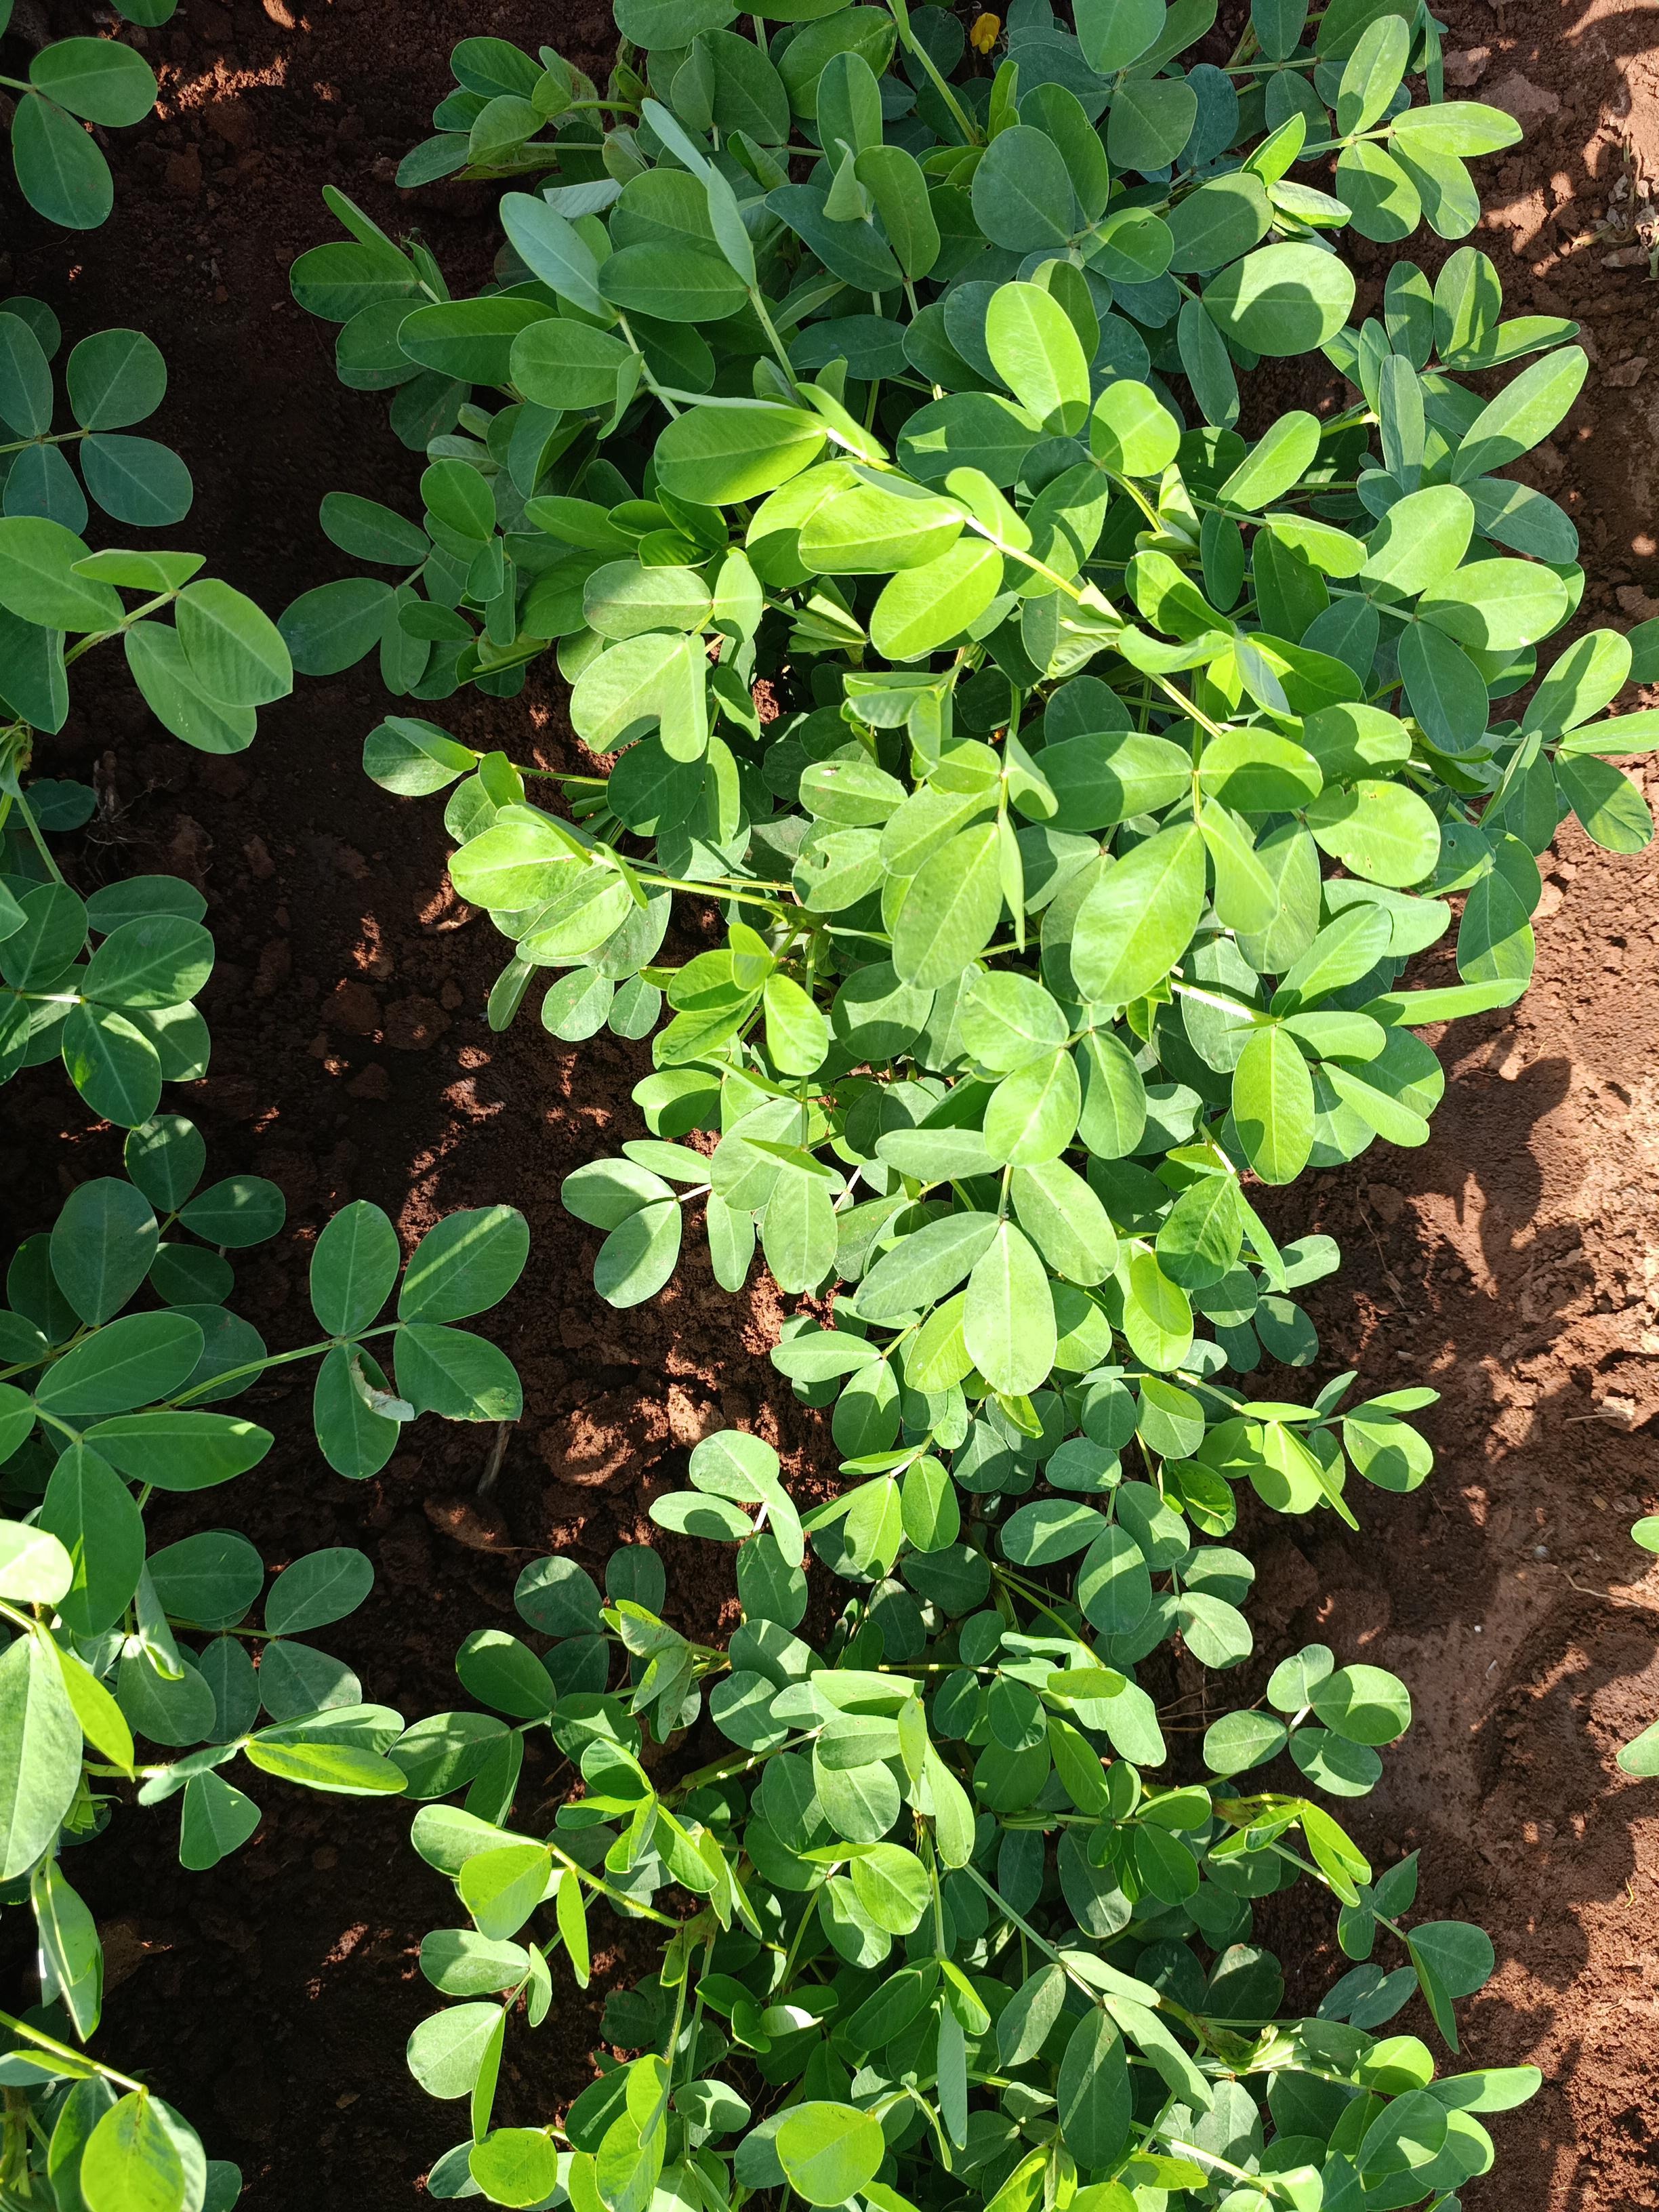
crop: groundnut
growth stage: flowering
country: Kenya
